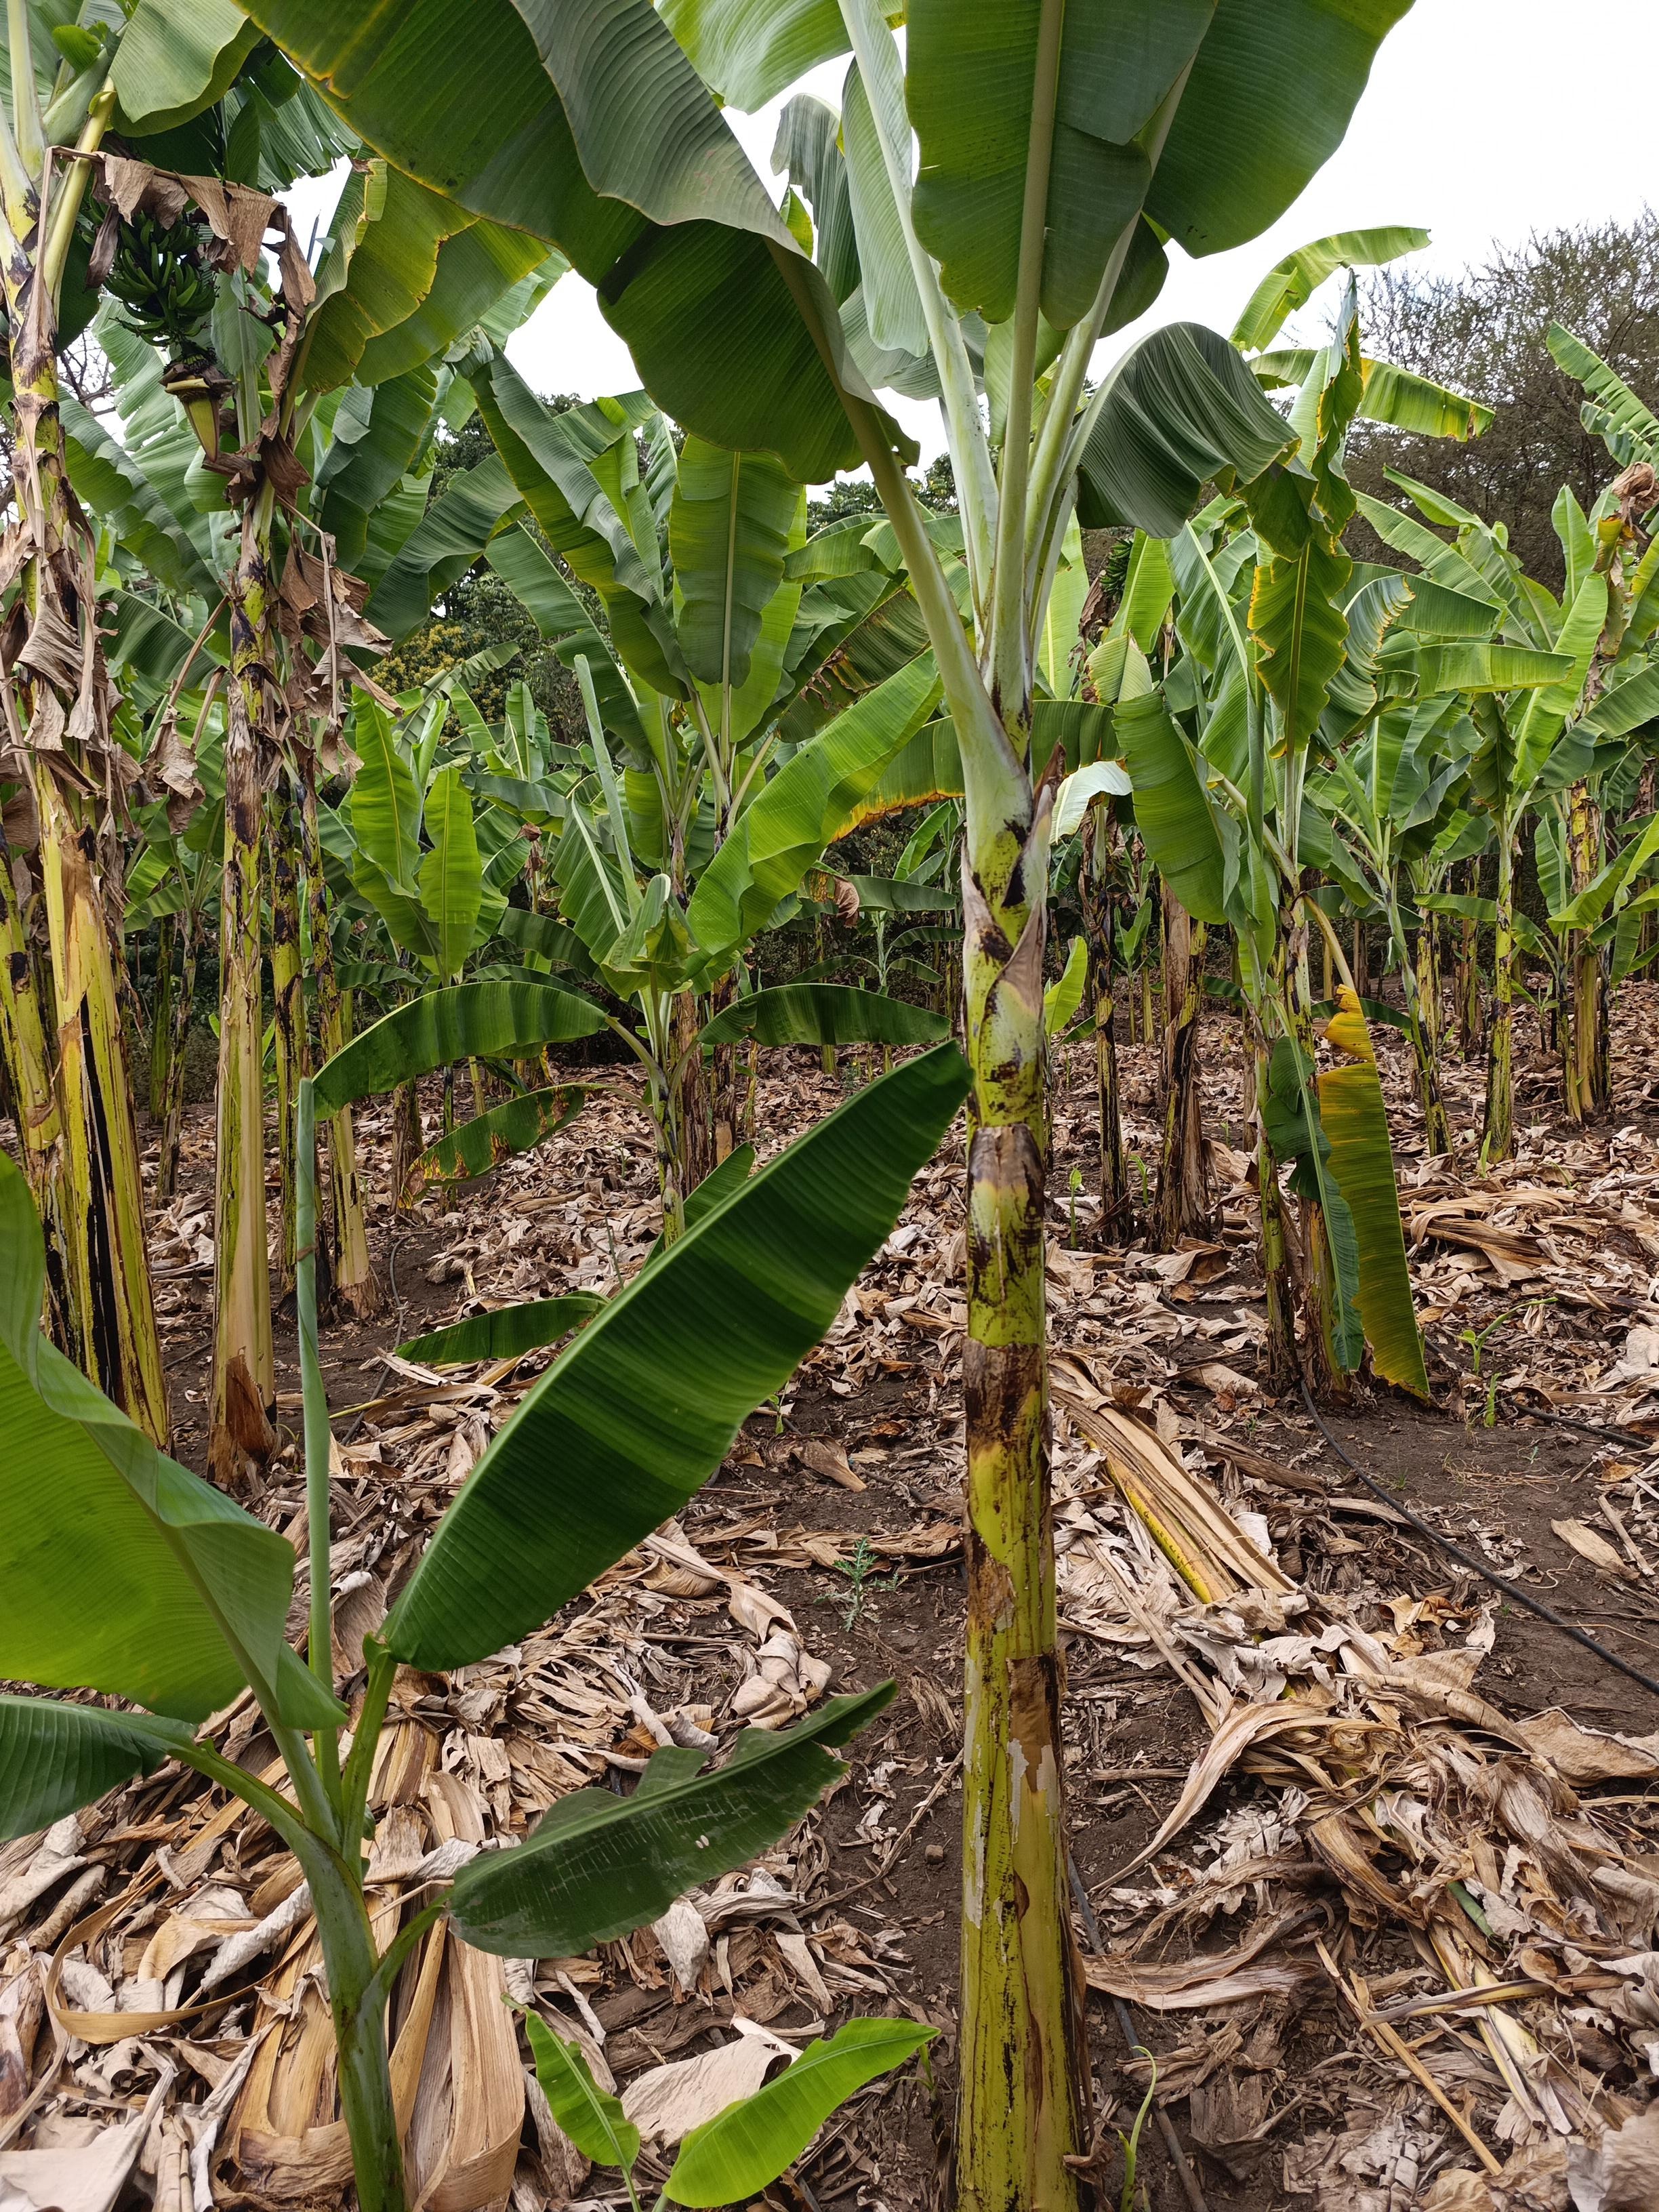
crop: banana
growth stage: vegetative
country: Tanzania
